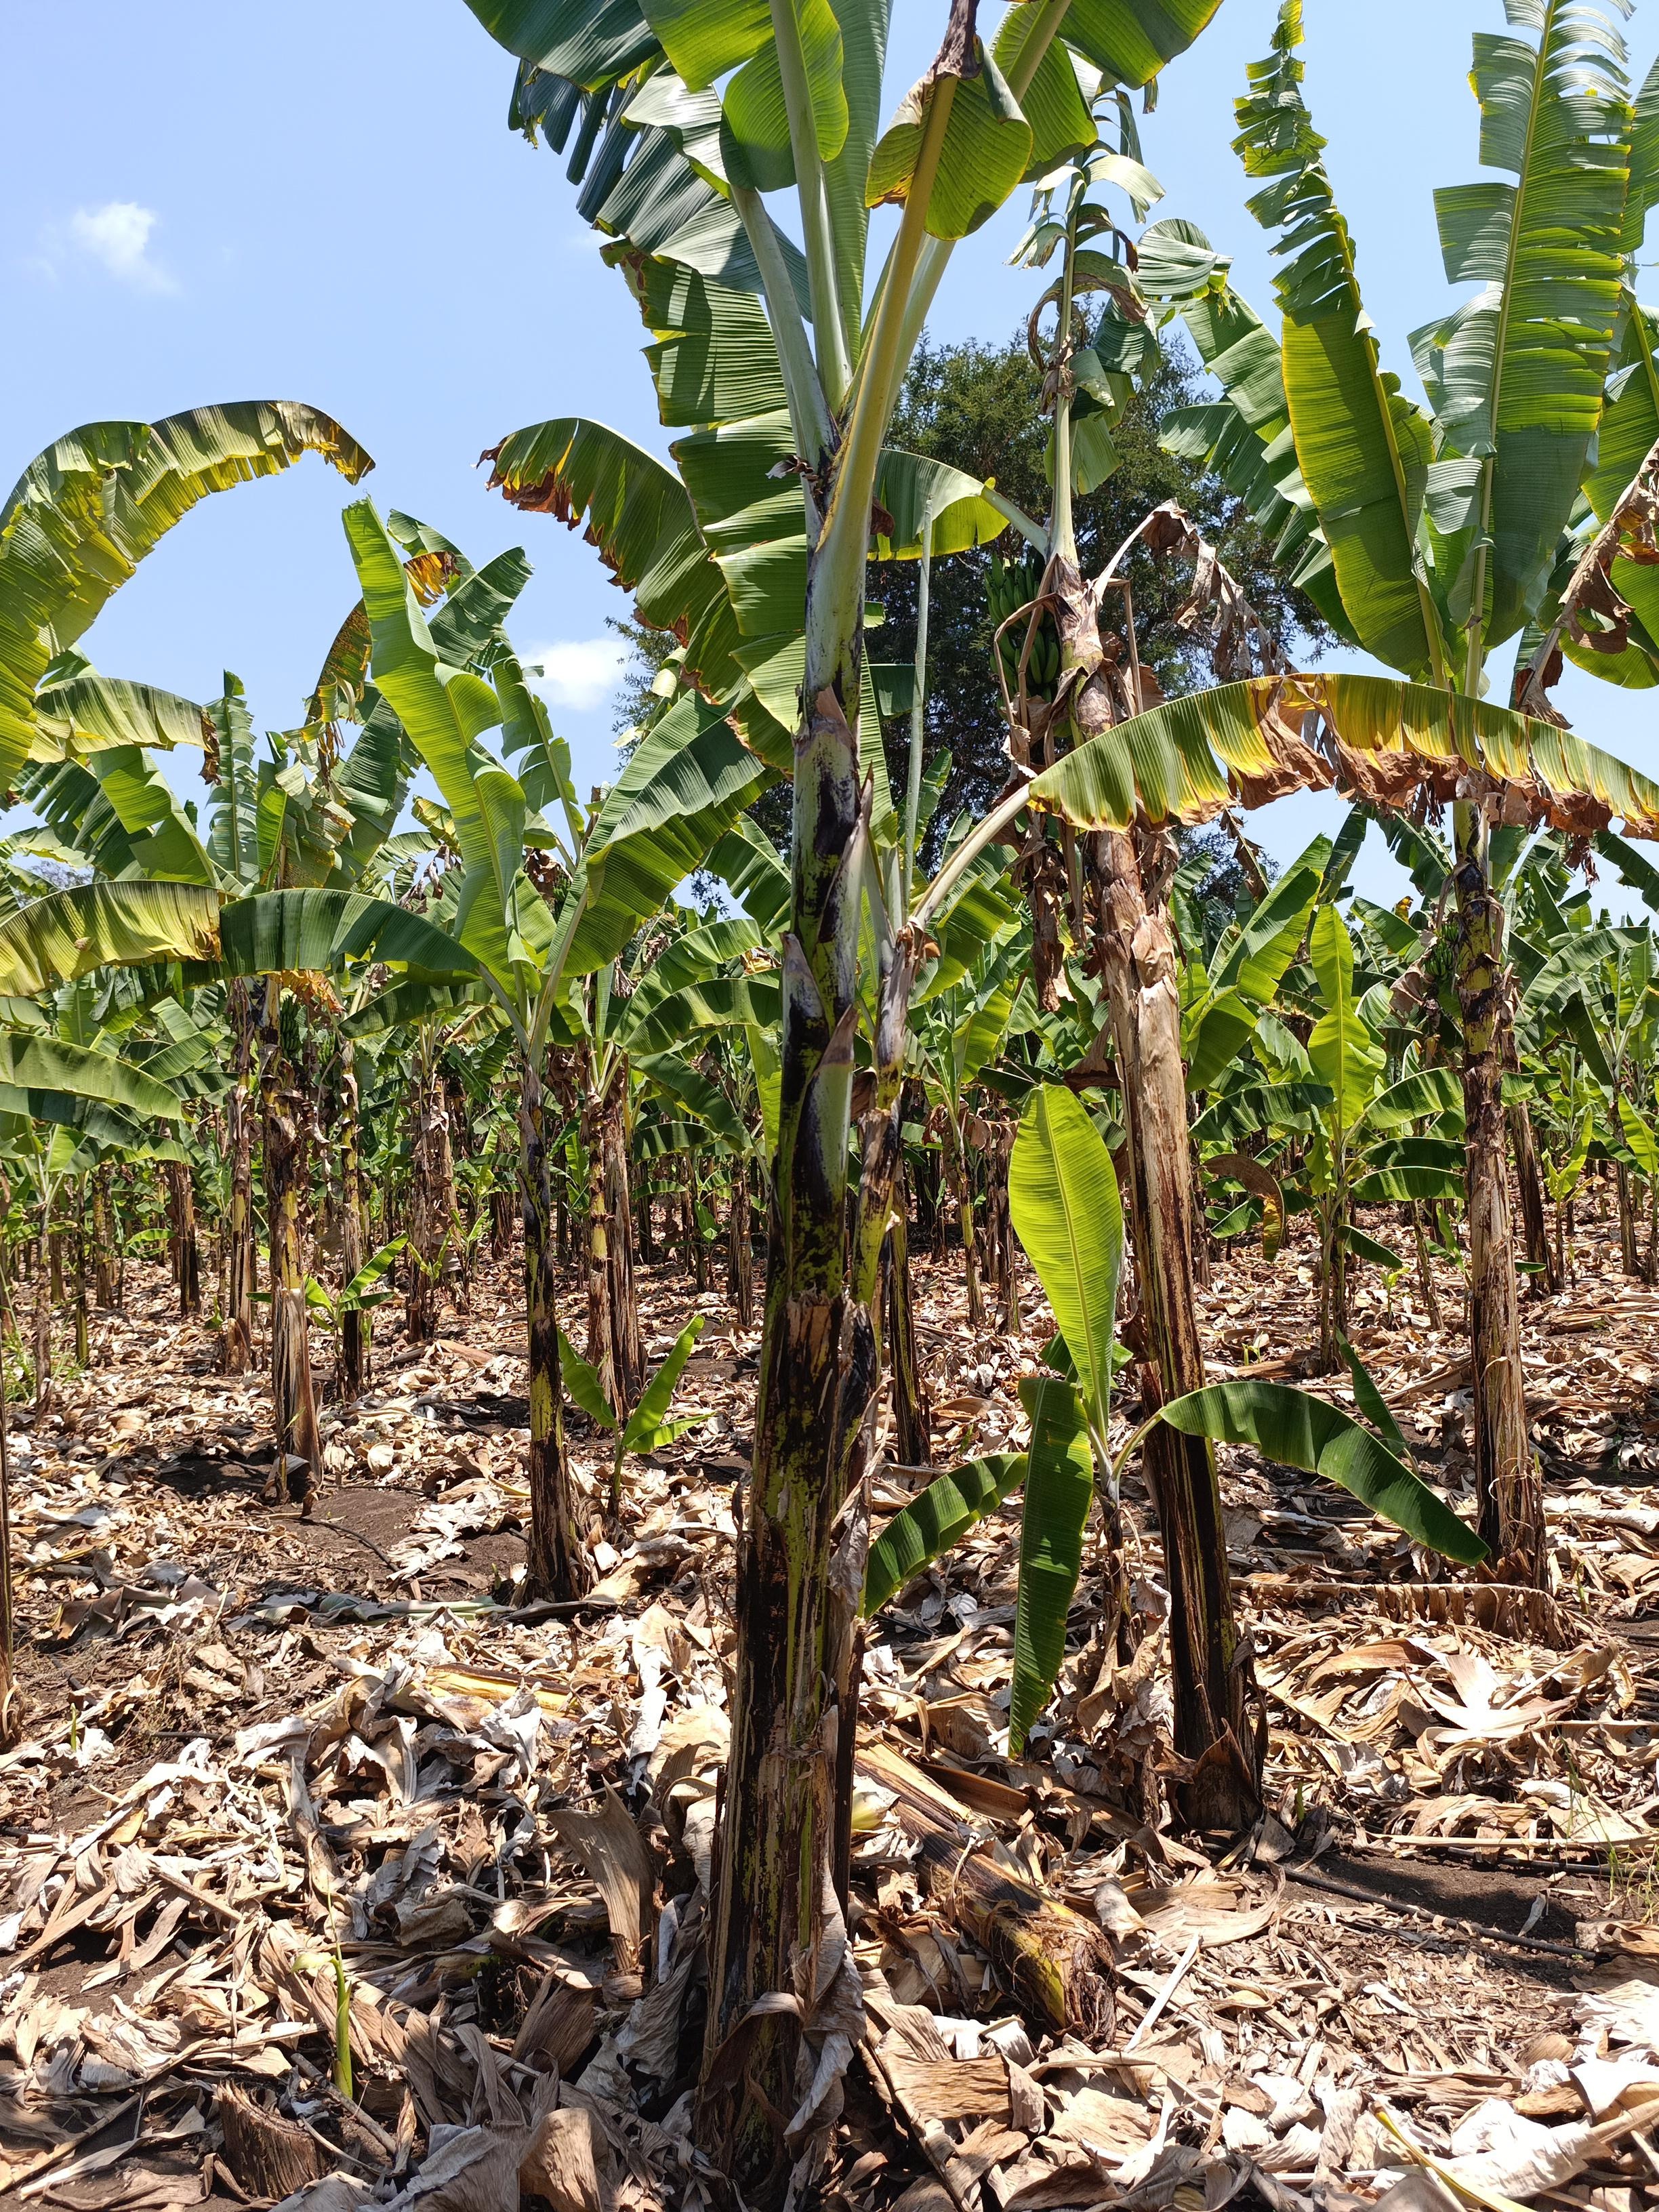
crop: banana
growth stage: vegetative
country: Tanzania
